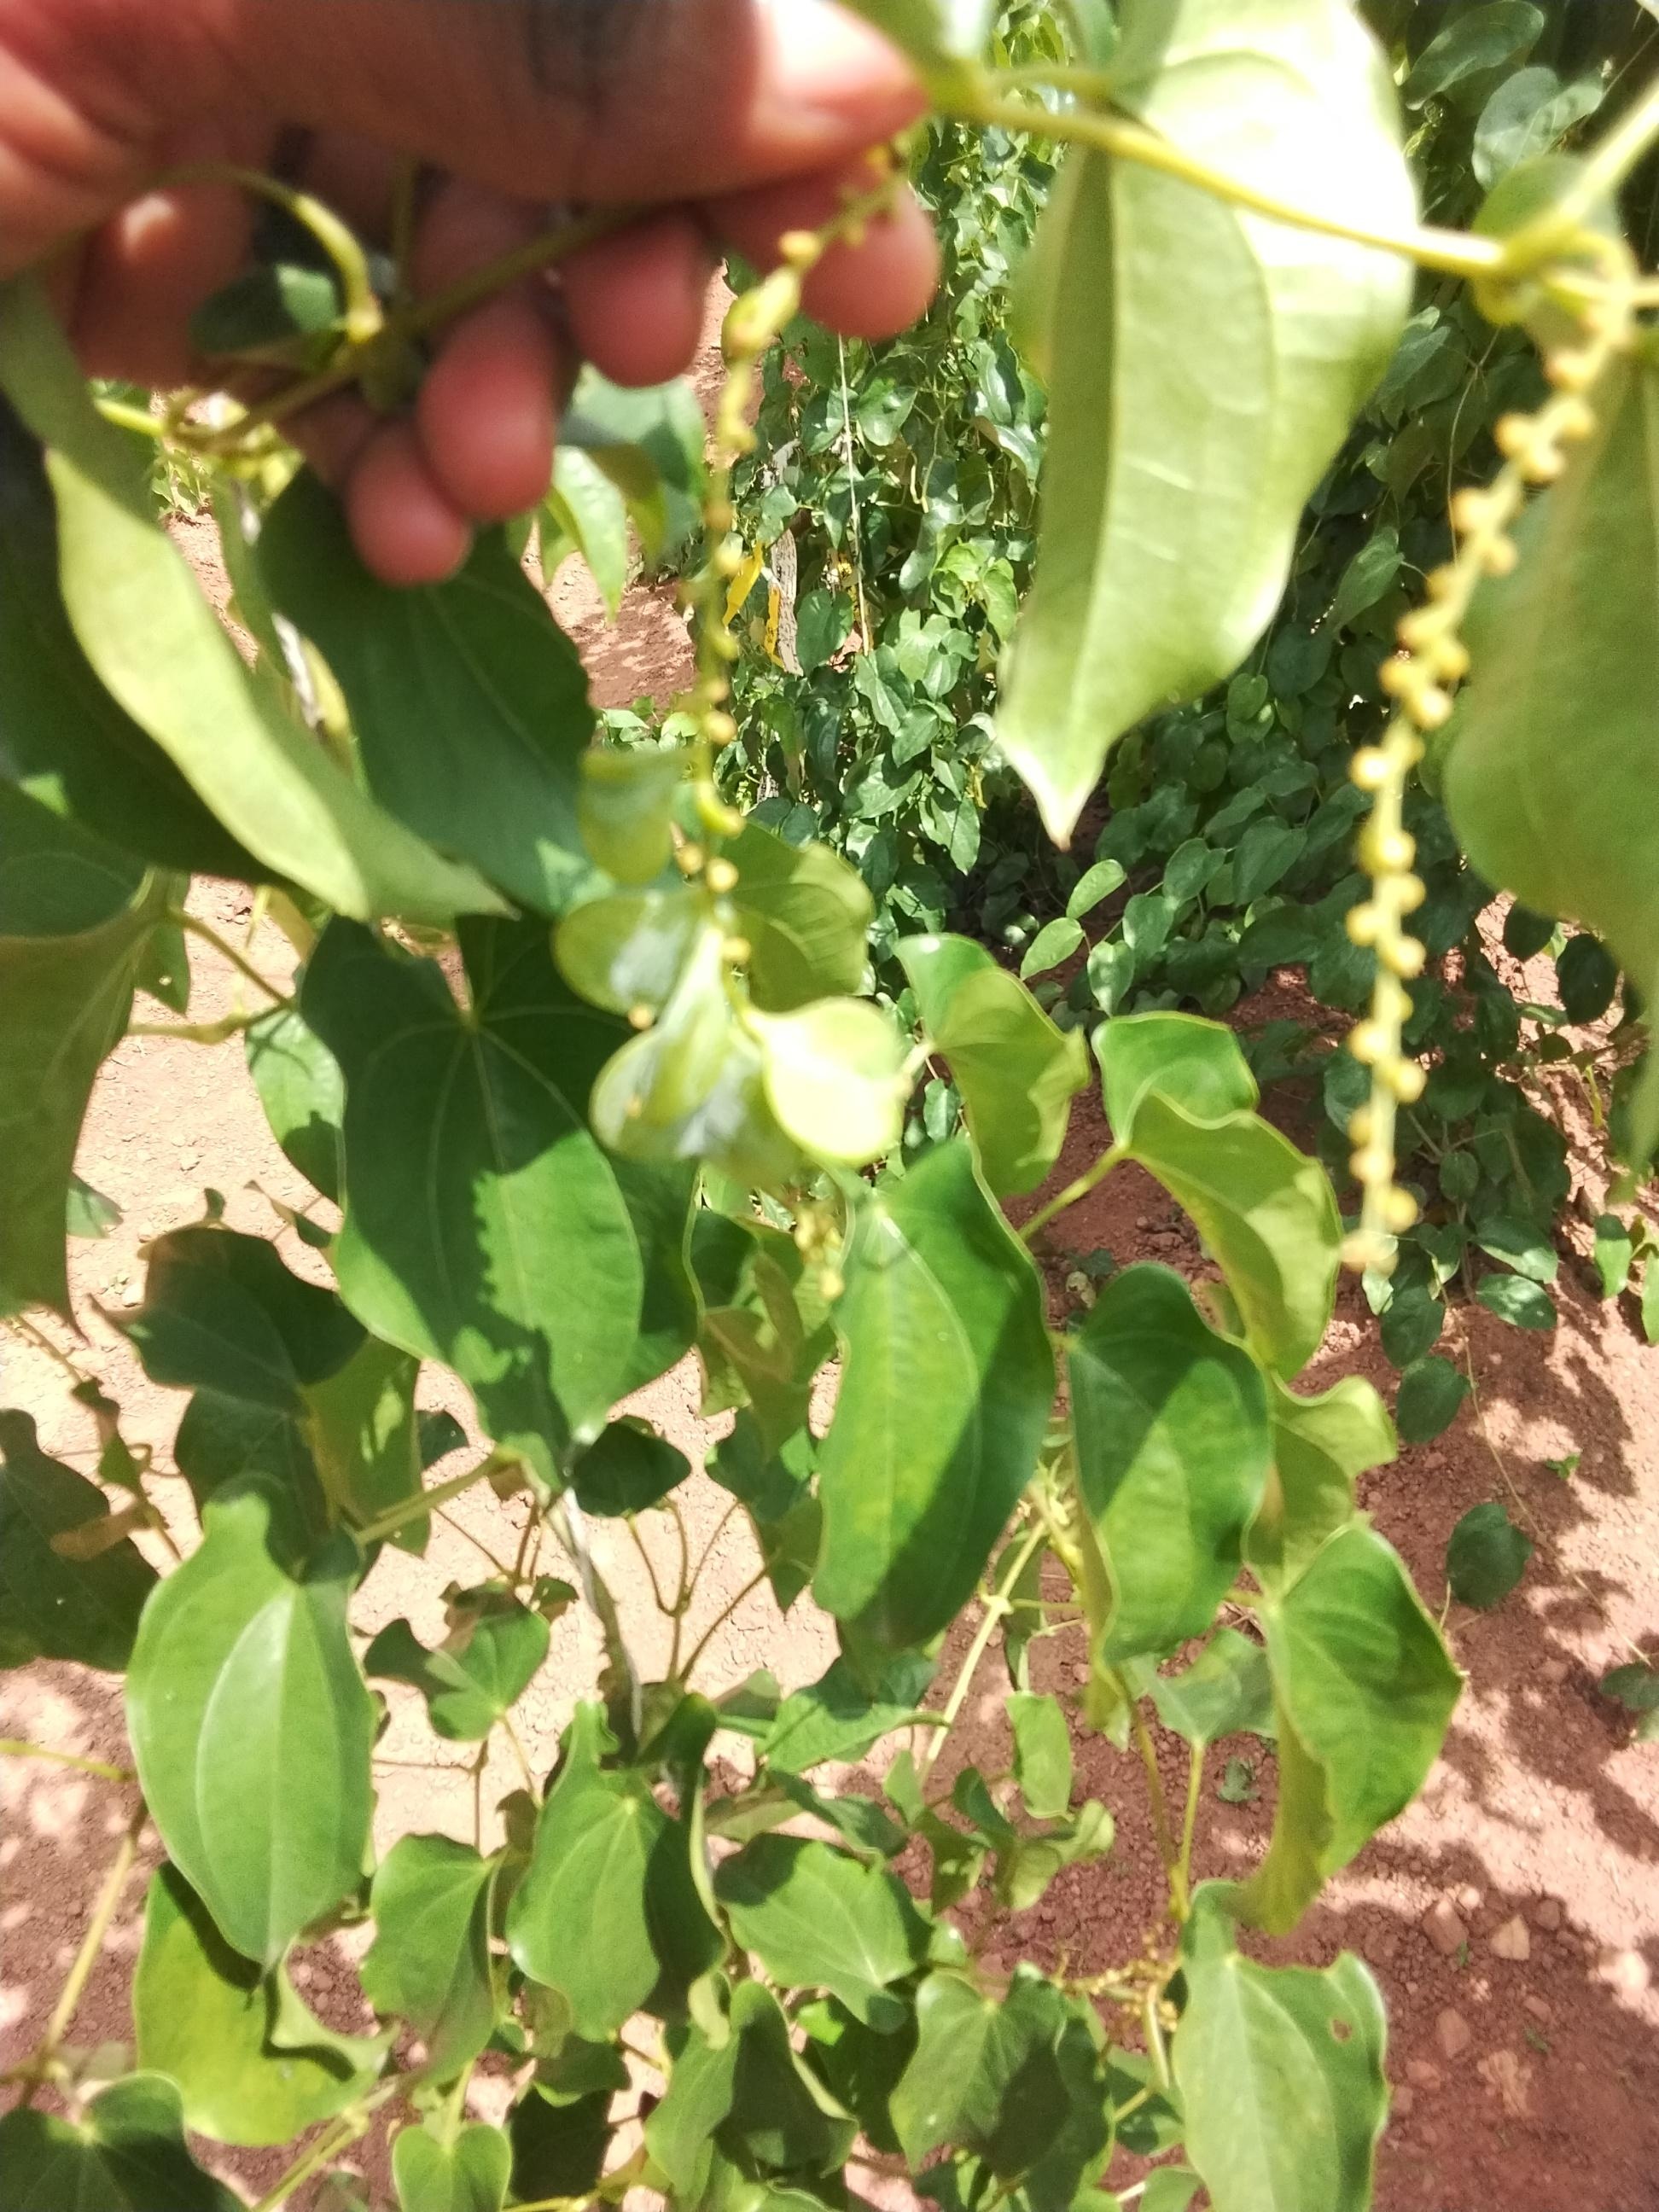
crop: yam
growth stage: flowering
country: Nigeria
